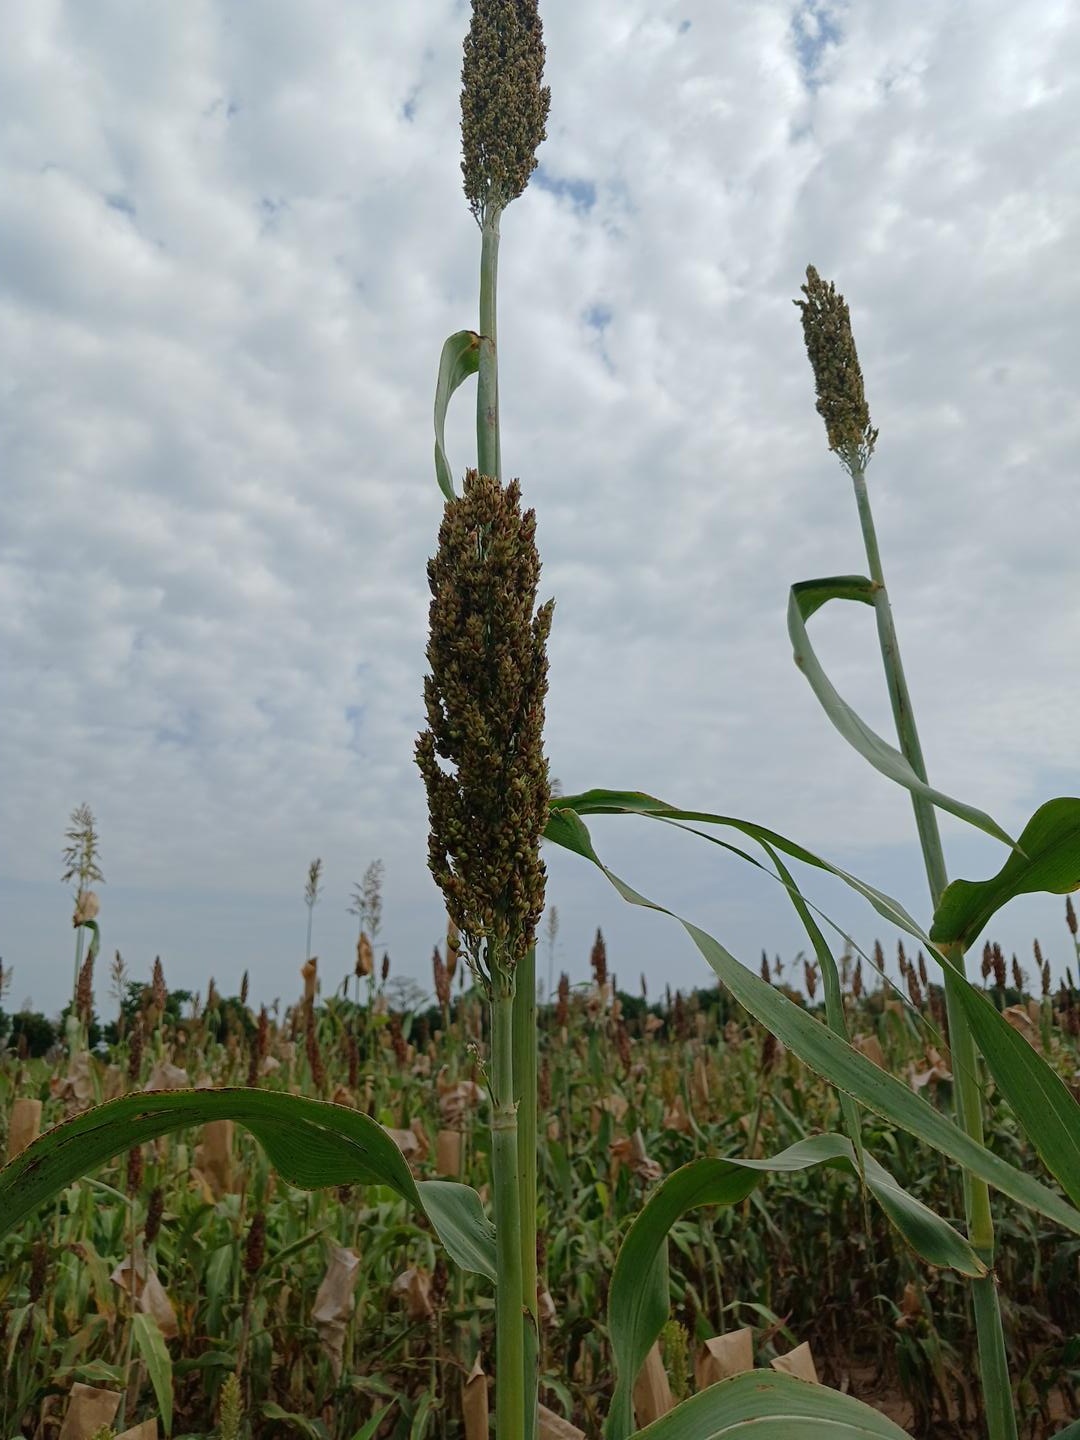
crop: sorghum
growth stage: filling grain
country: Senegal
